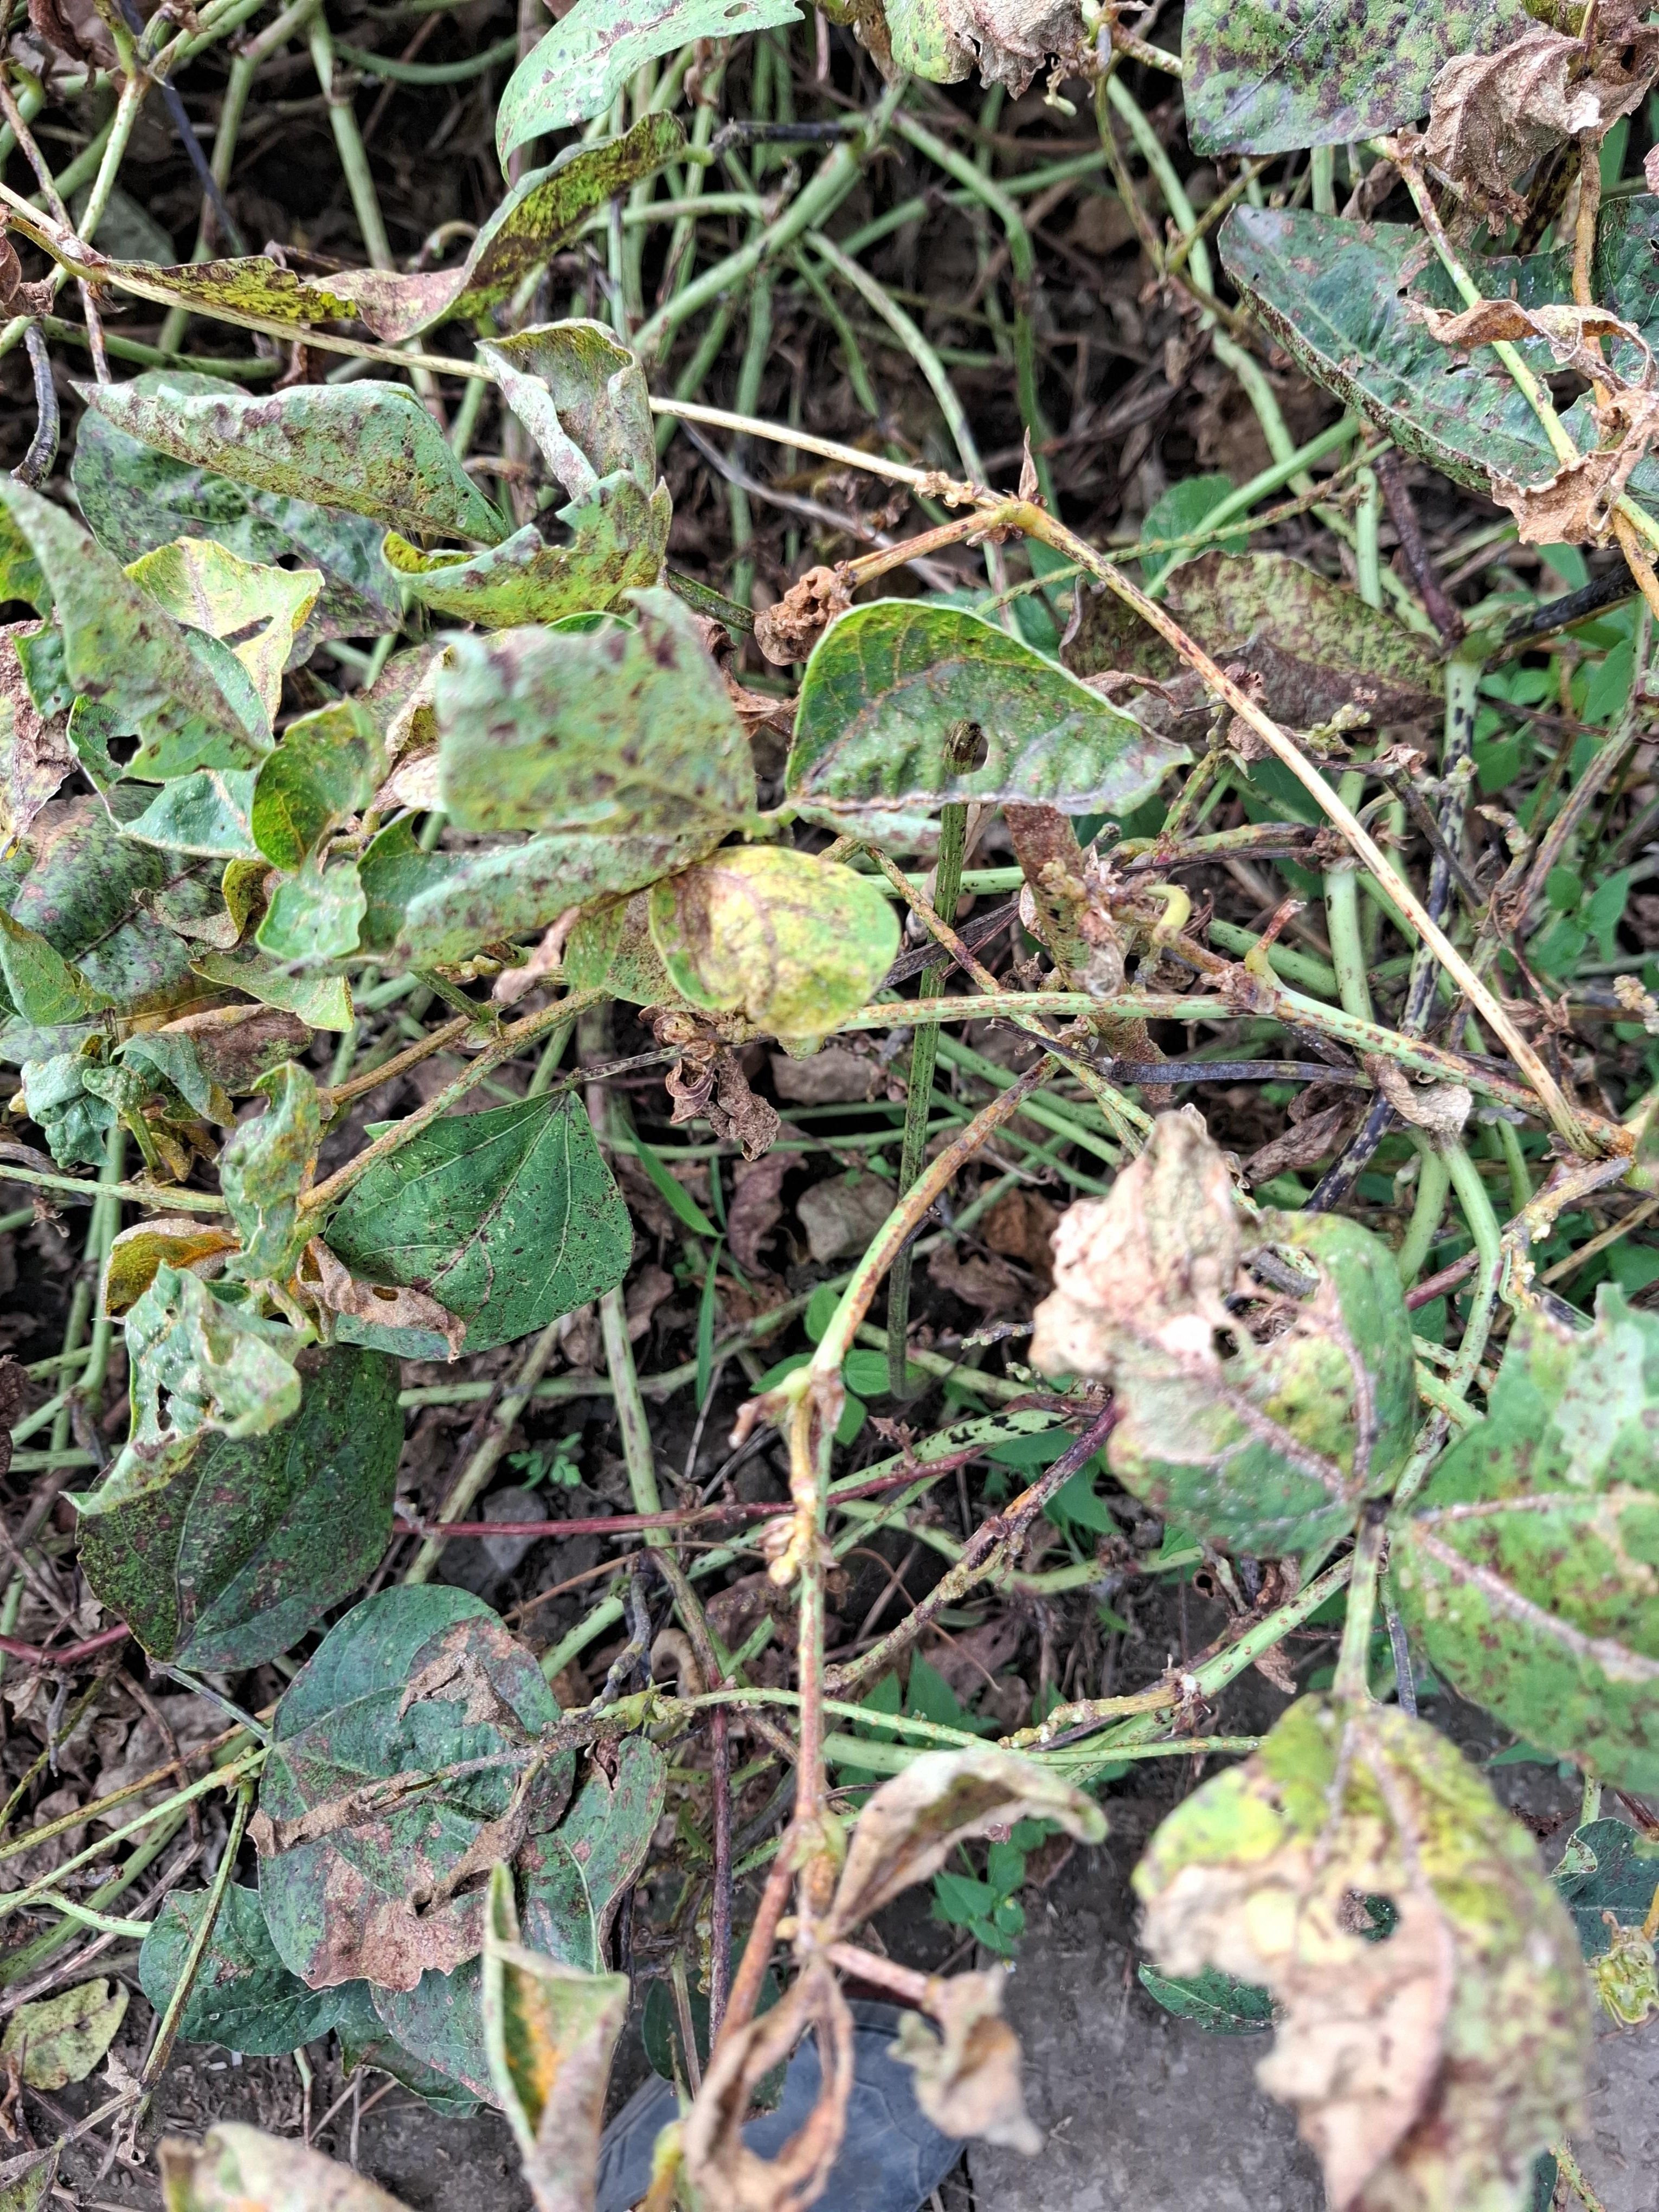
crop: cowpea
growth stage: development pod
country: Tanzania
